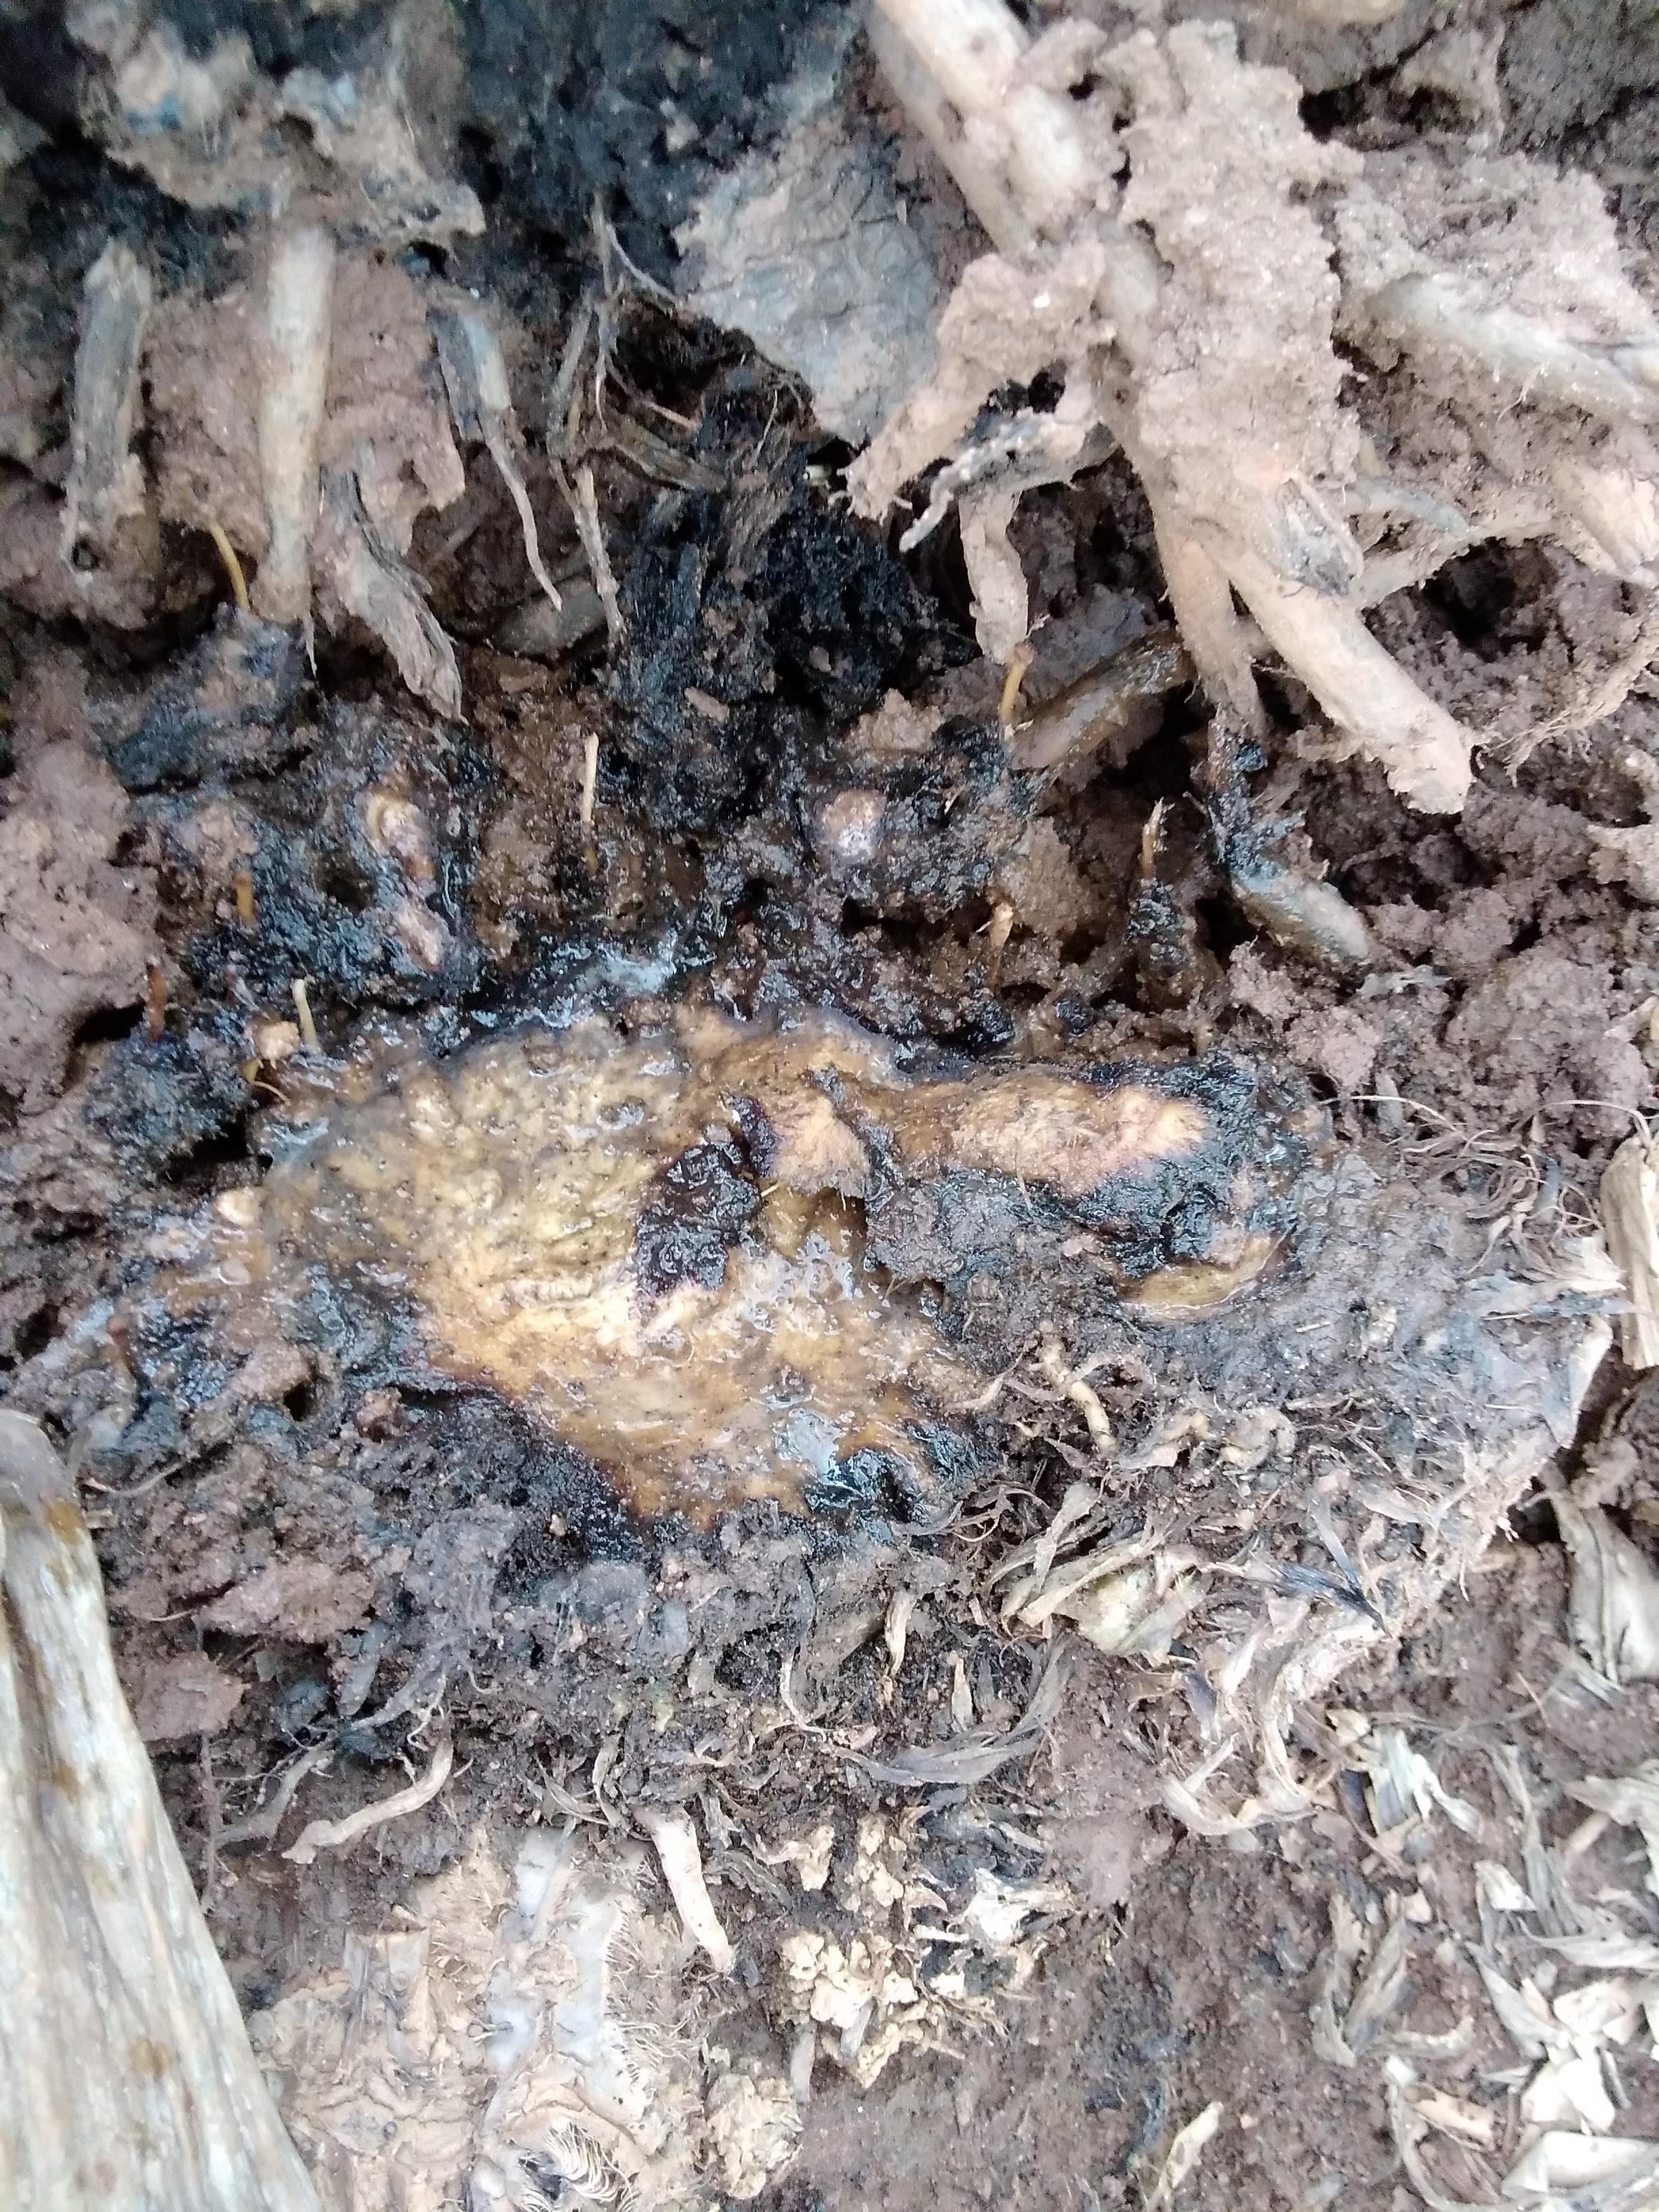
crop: banana
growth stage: flowering
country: Tanzania
